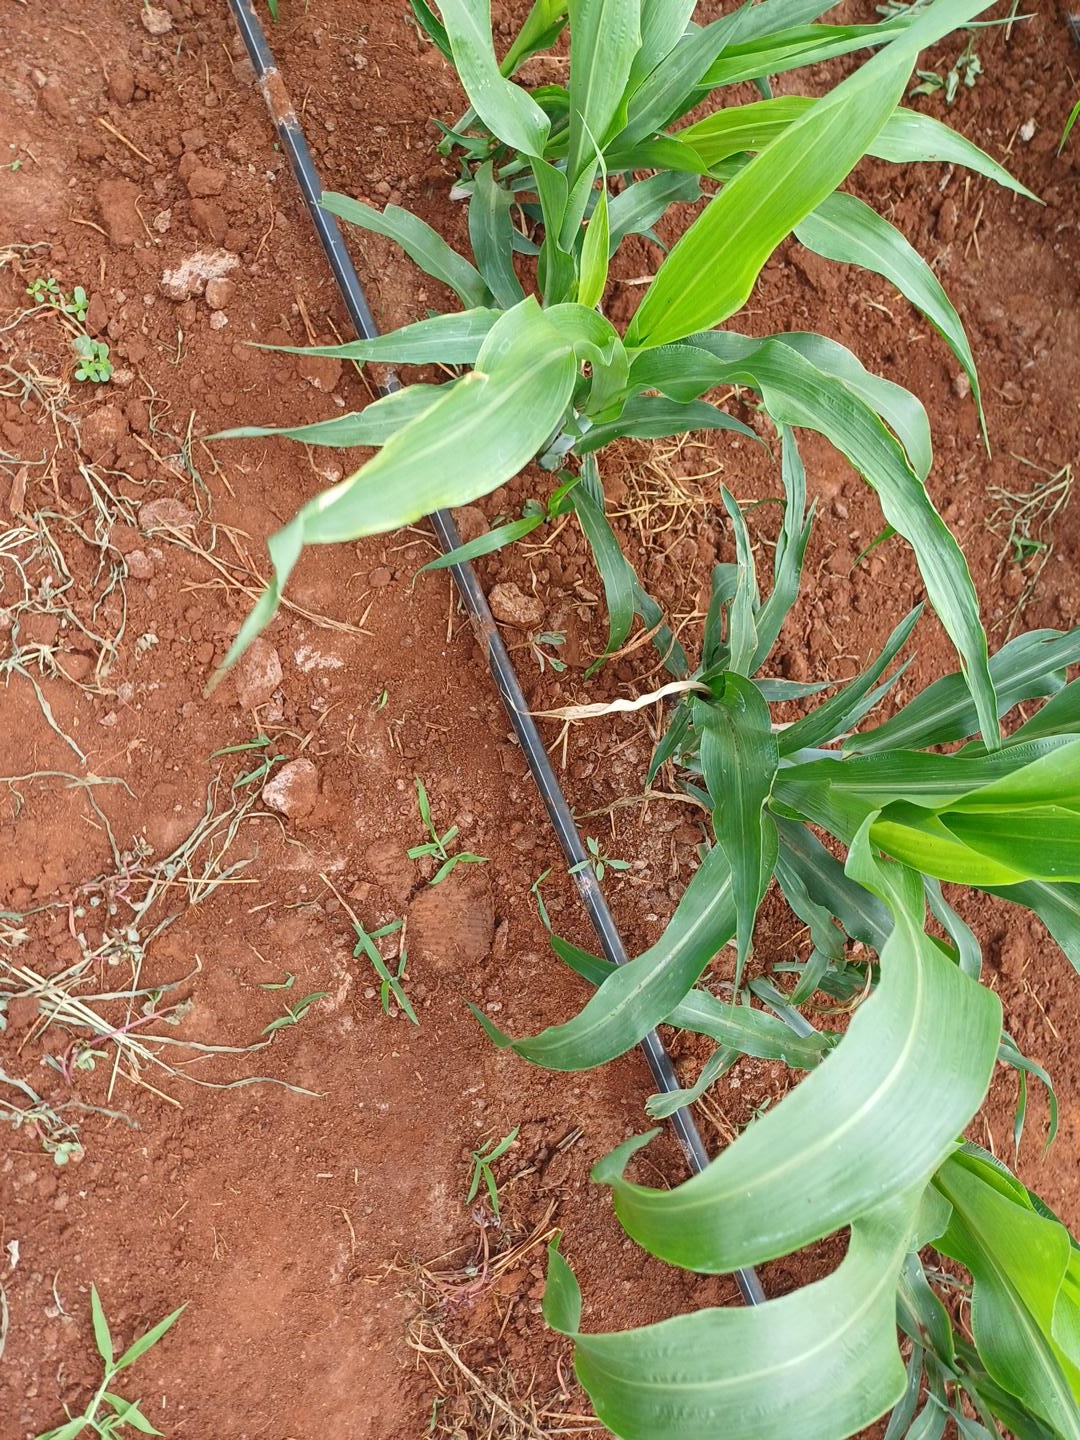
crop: sorghum
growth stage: vegetative
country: Kenya
